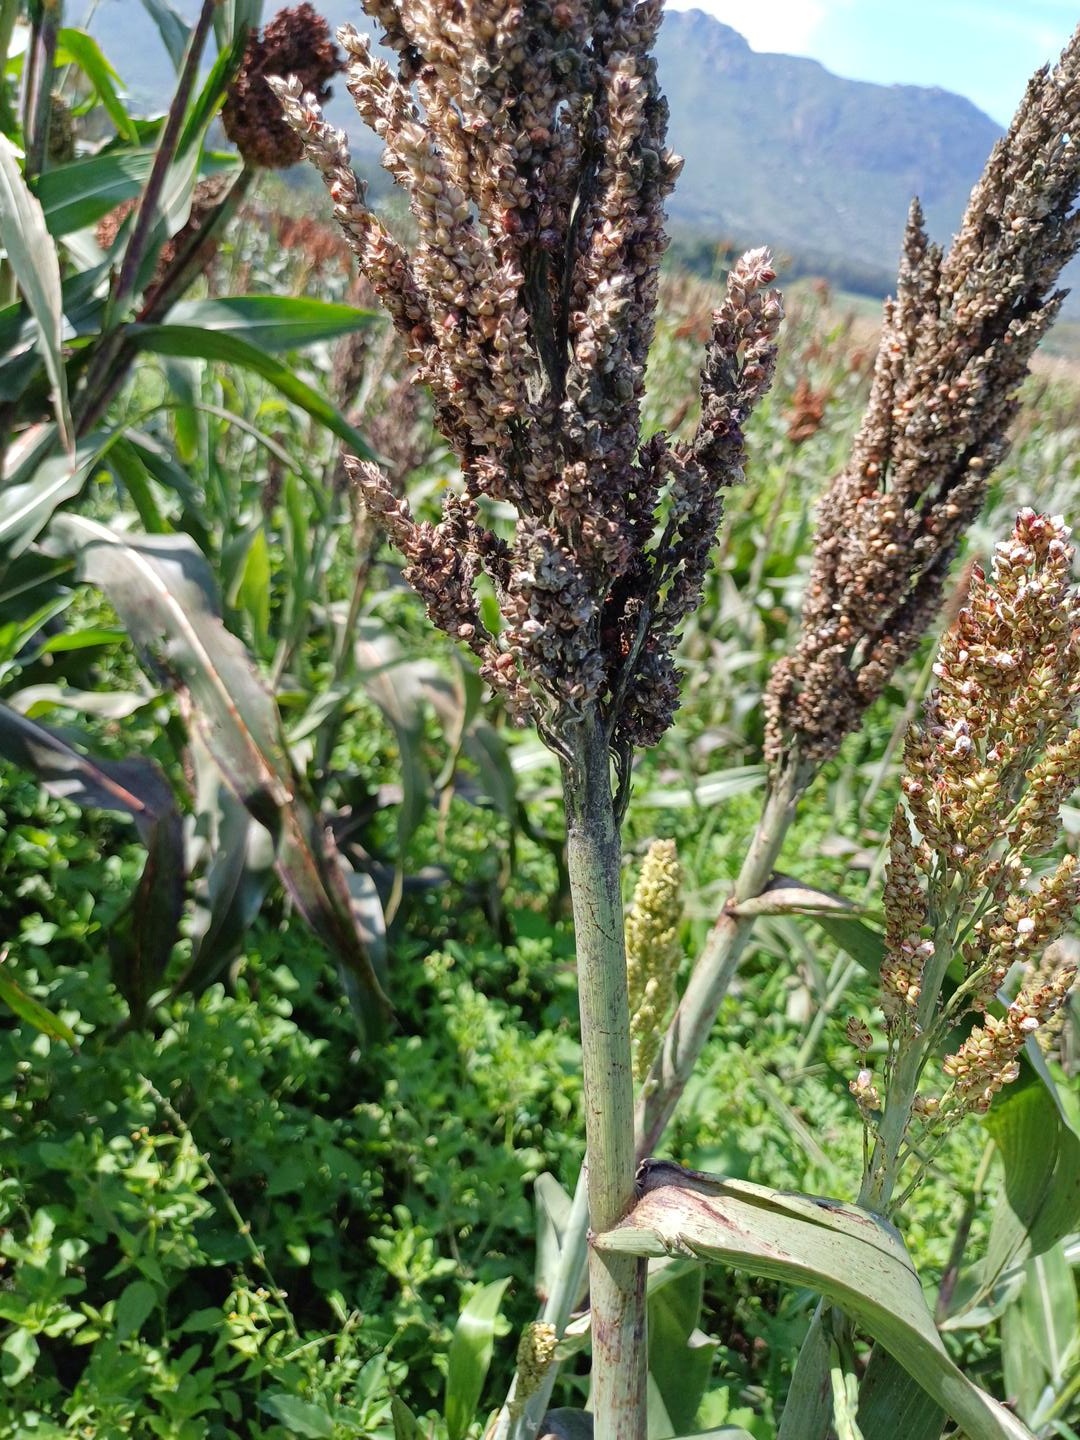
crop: sorghum
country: Kenya
